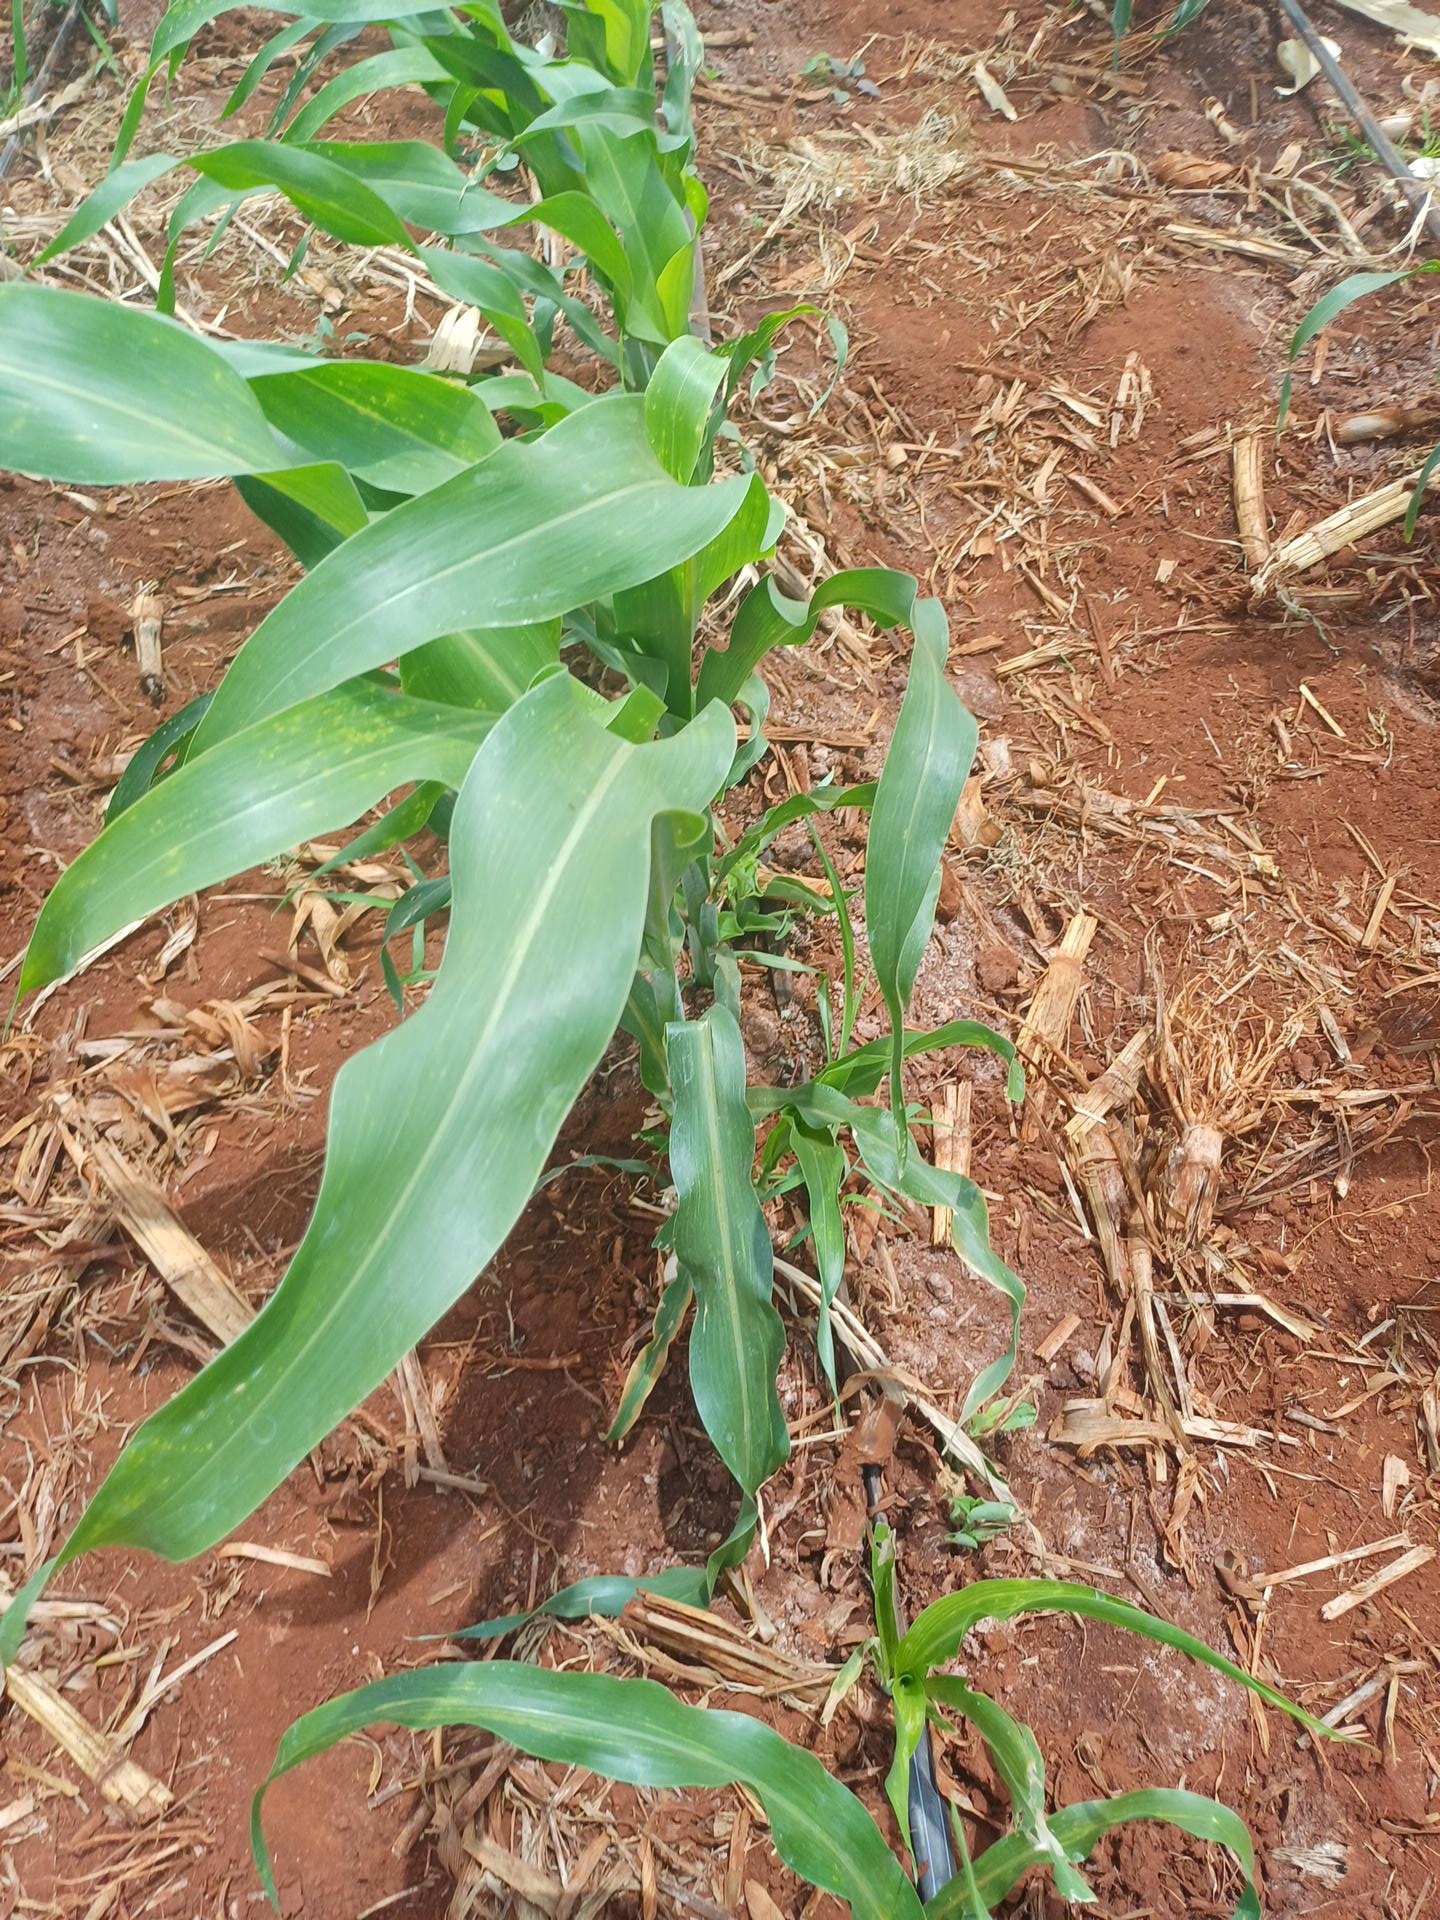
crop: sorghum
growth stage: vegetative
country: Kenya
